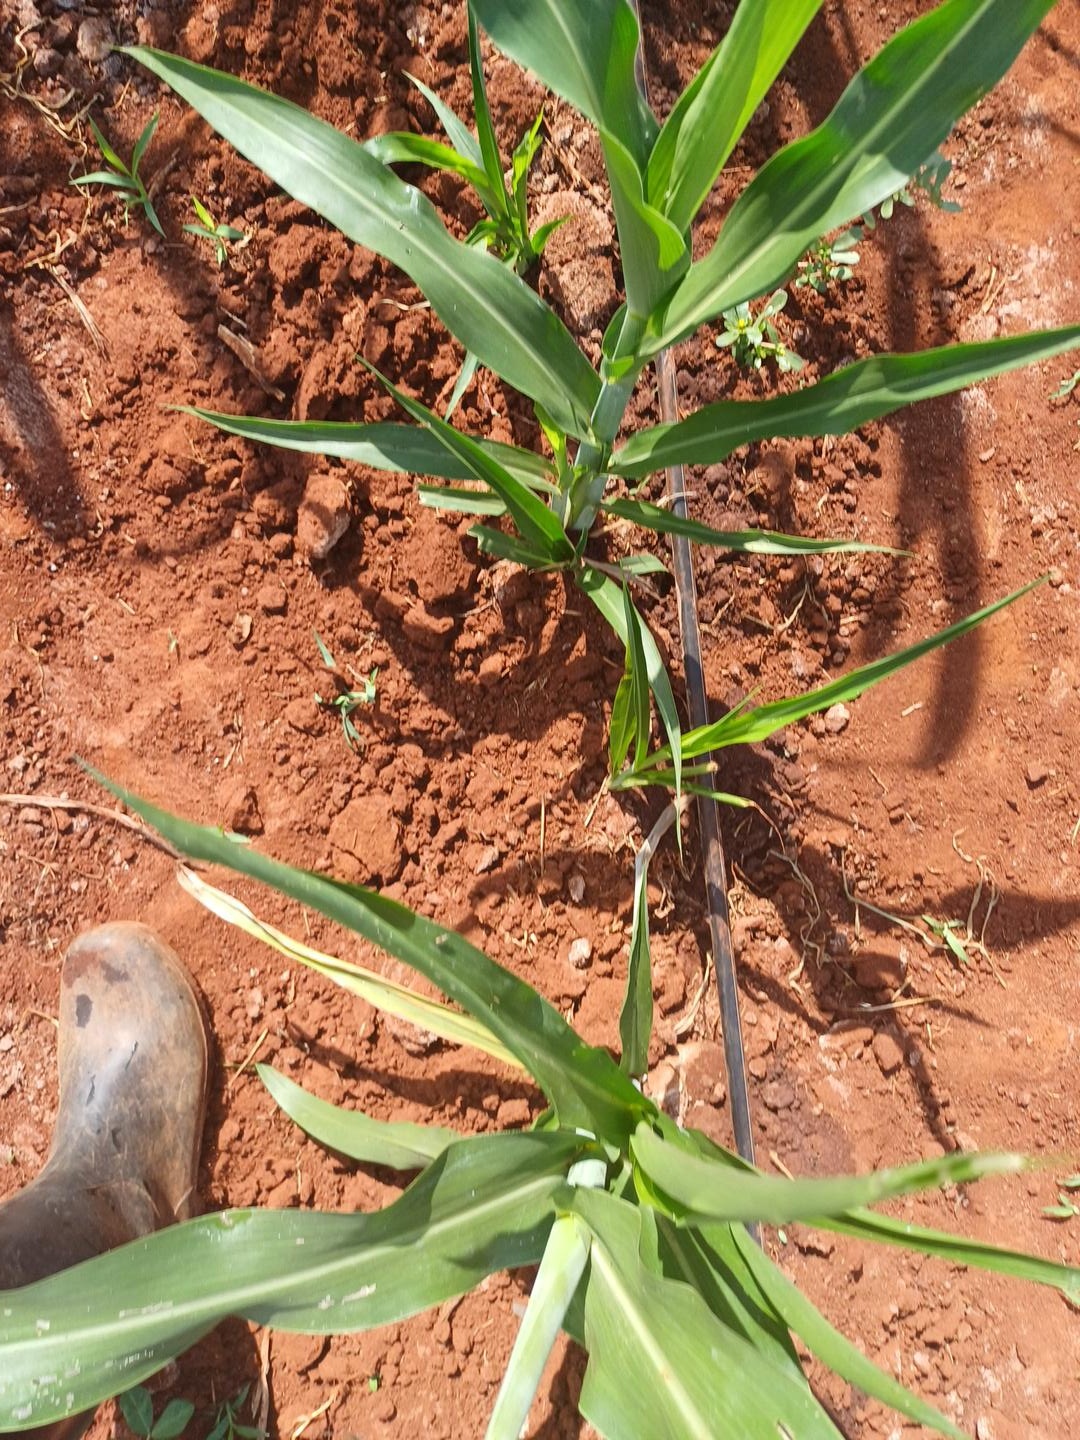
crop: sorghum
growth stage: elongation stem
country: Kenya
